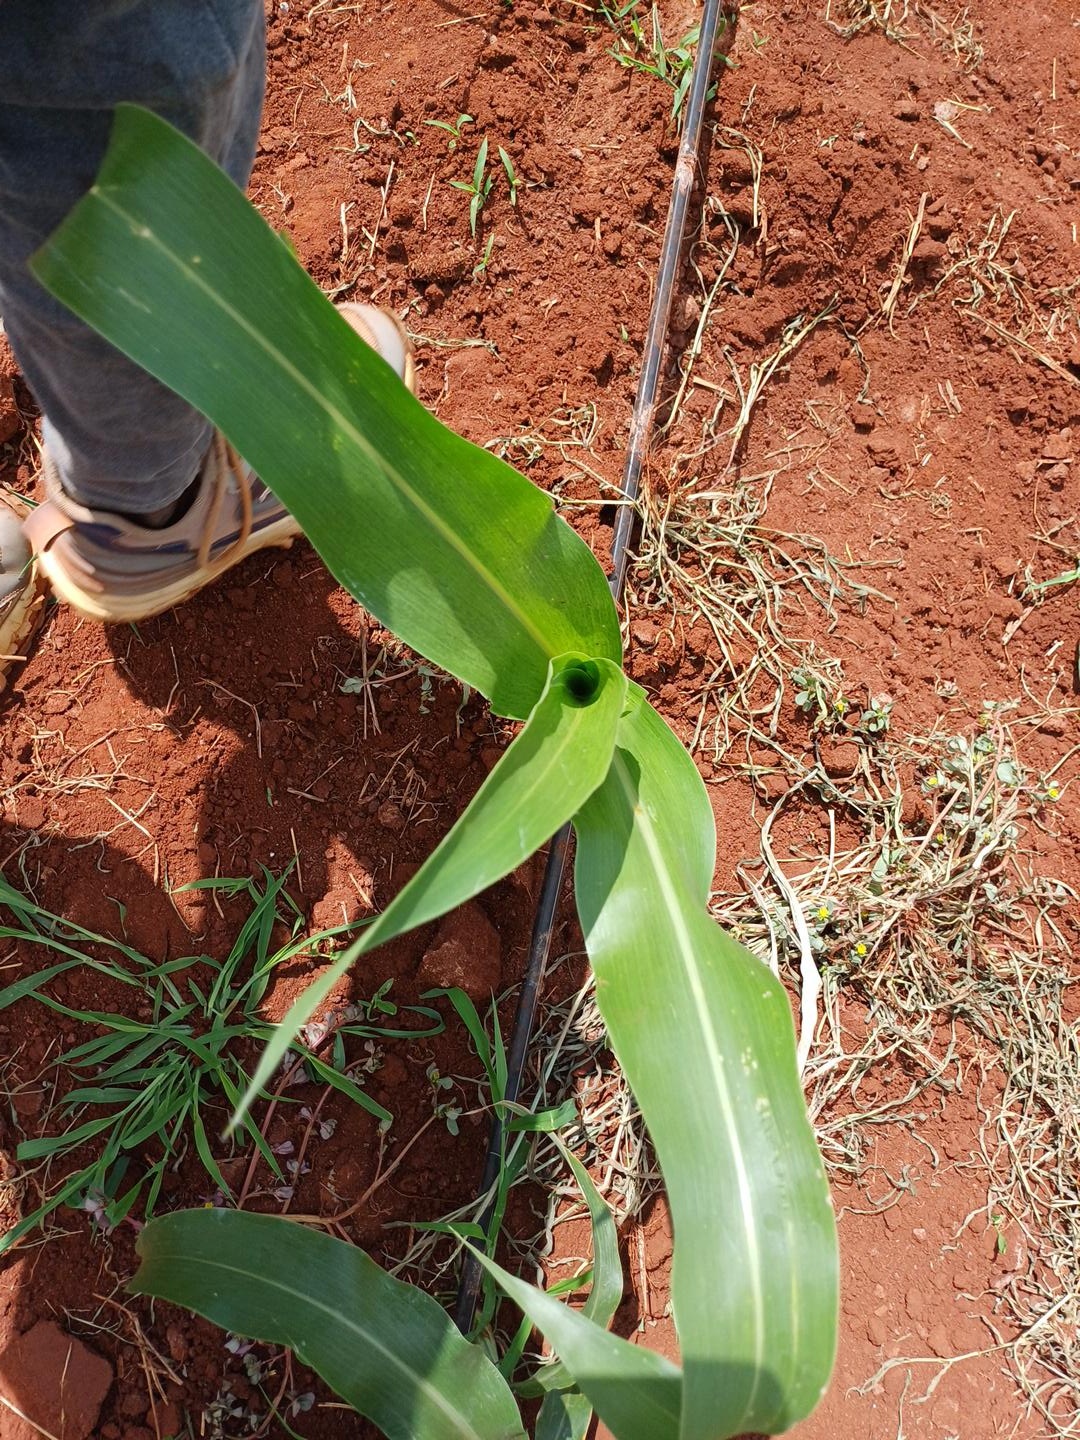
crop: sorghum
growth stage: vegetative
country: Kenya
